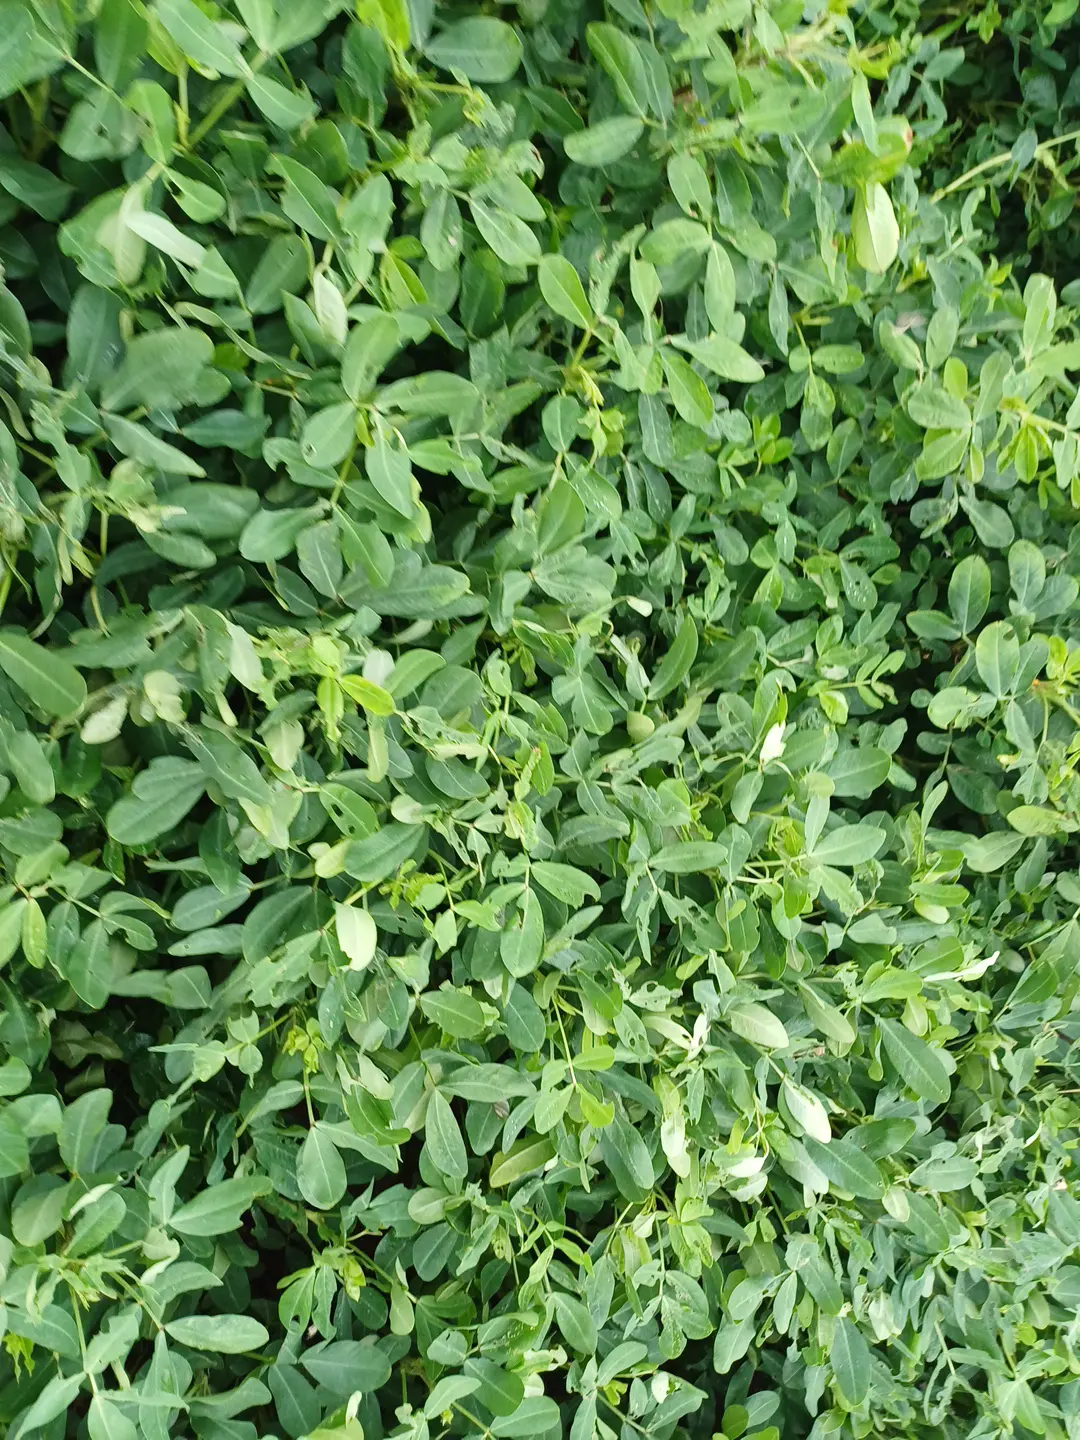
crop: groundnut
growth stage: pegging
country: Kenya
